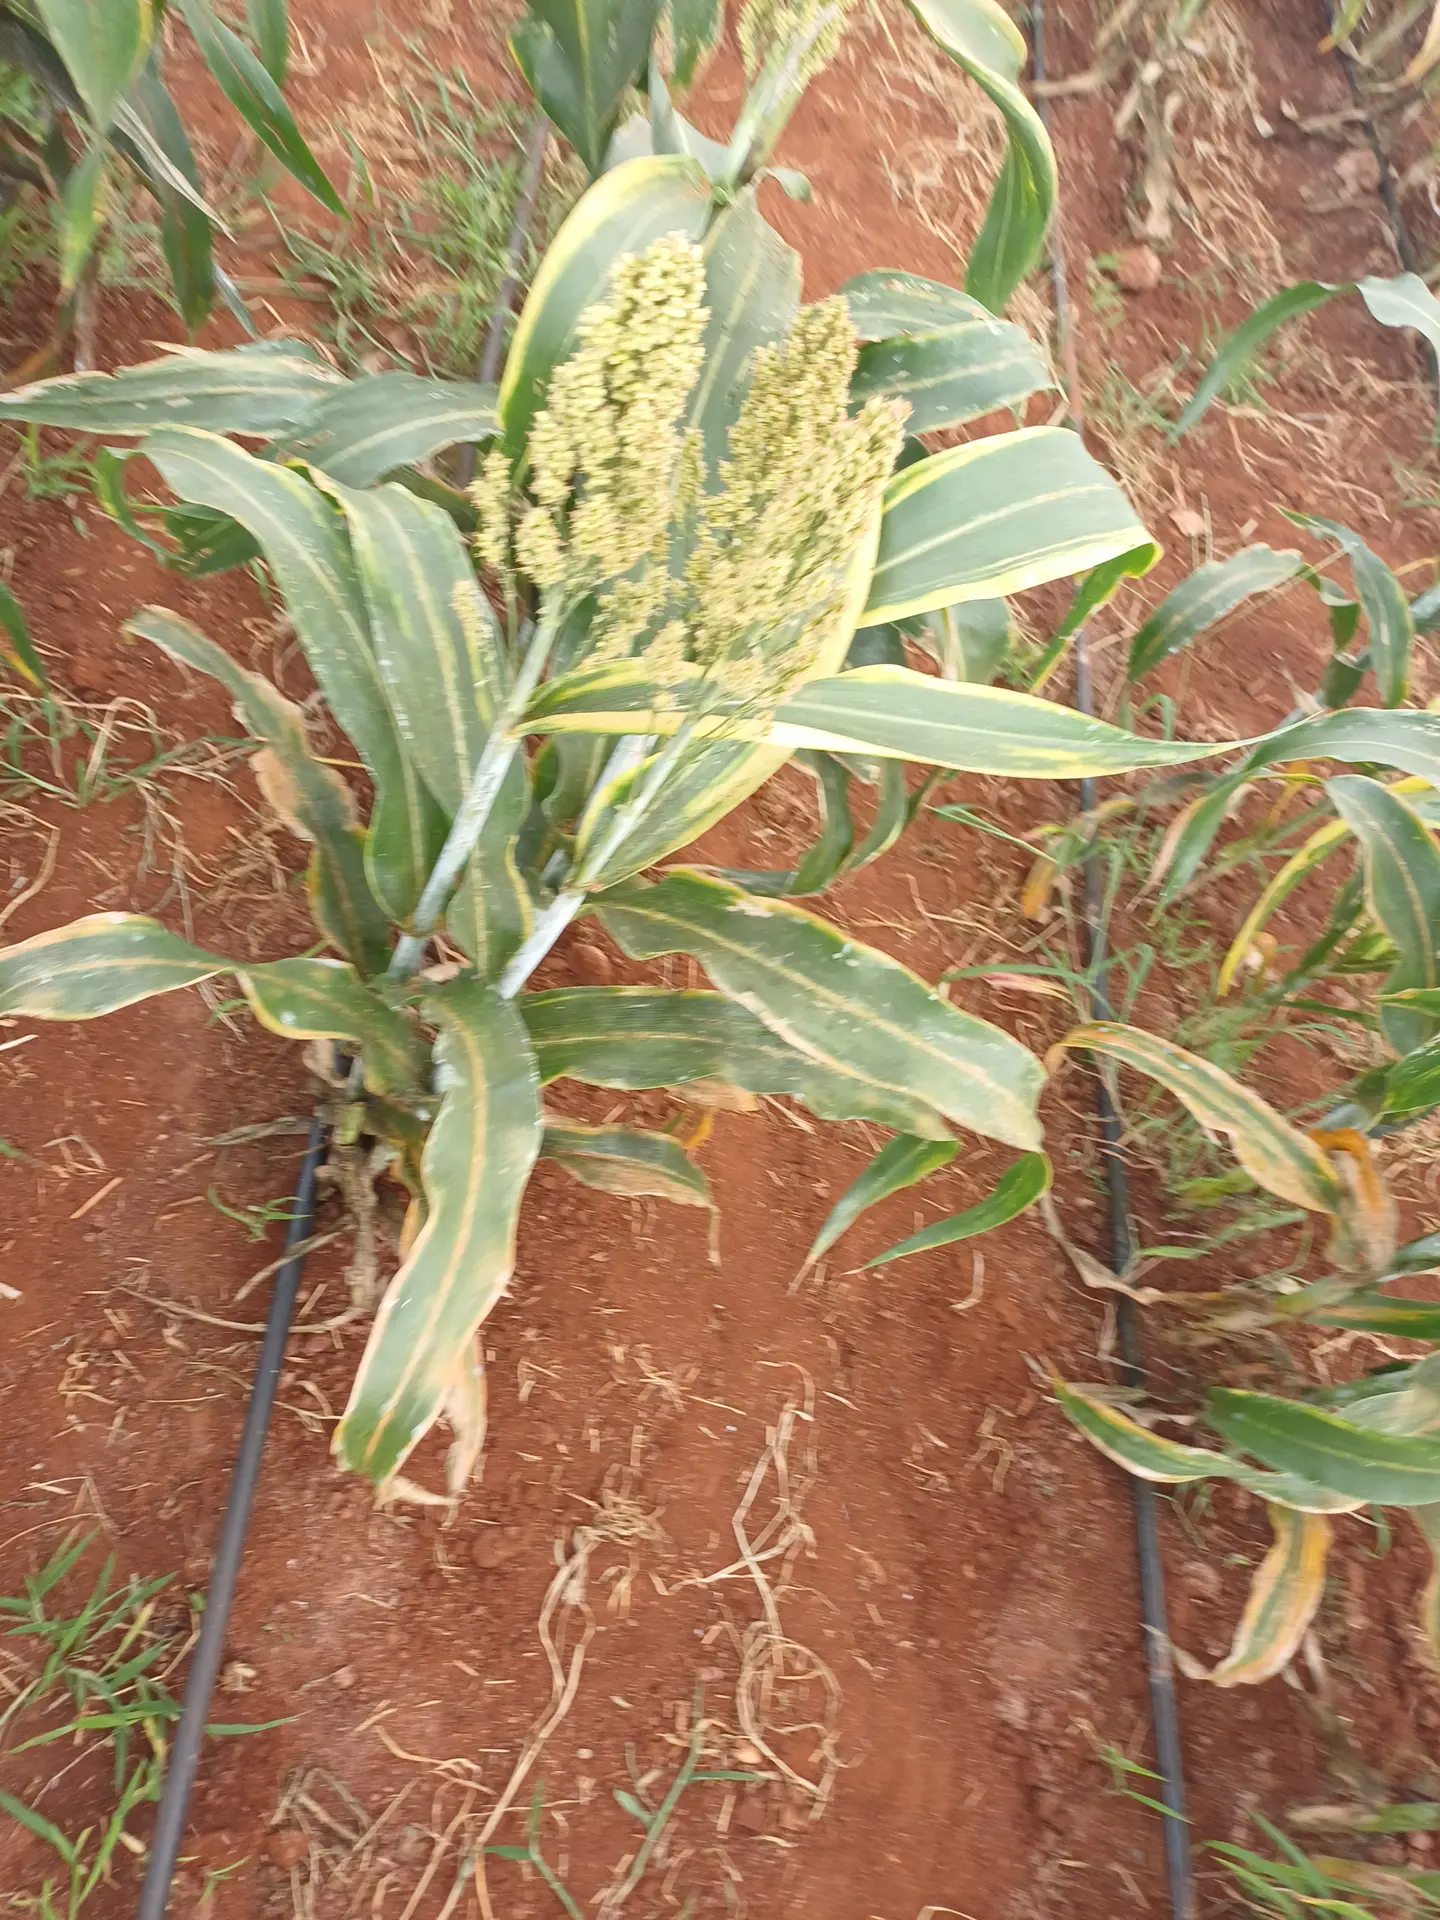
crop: sorghum
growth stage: filling grain
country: Kenya
